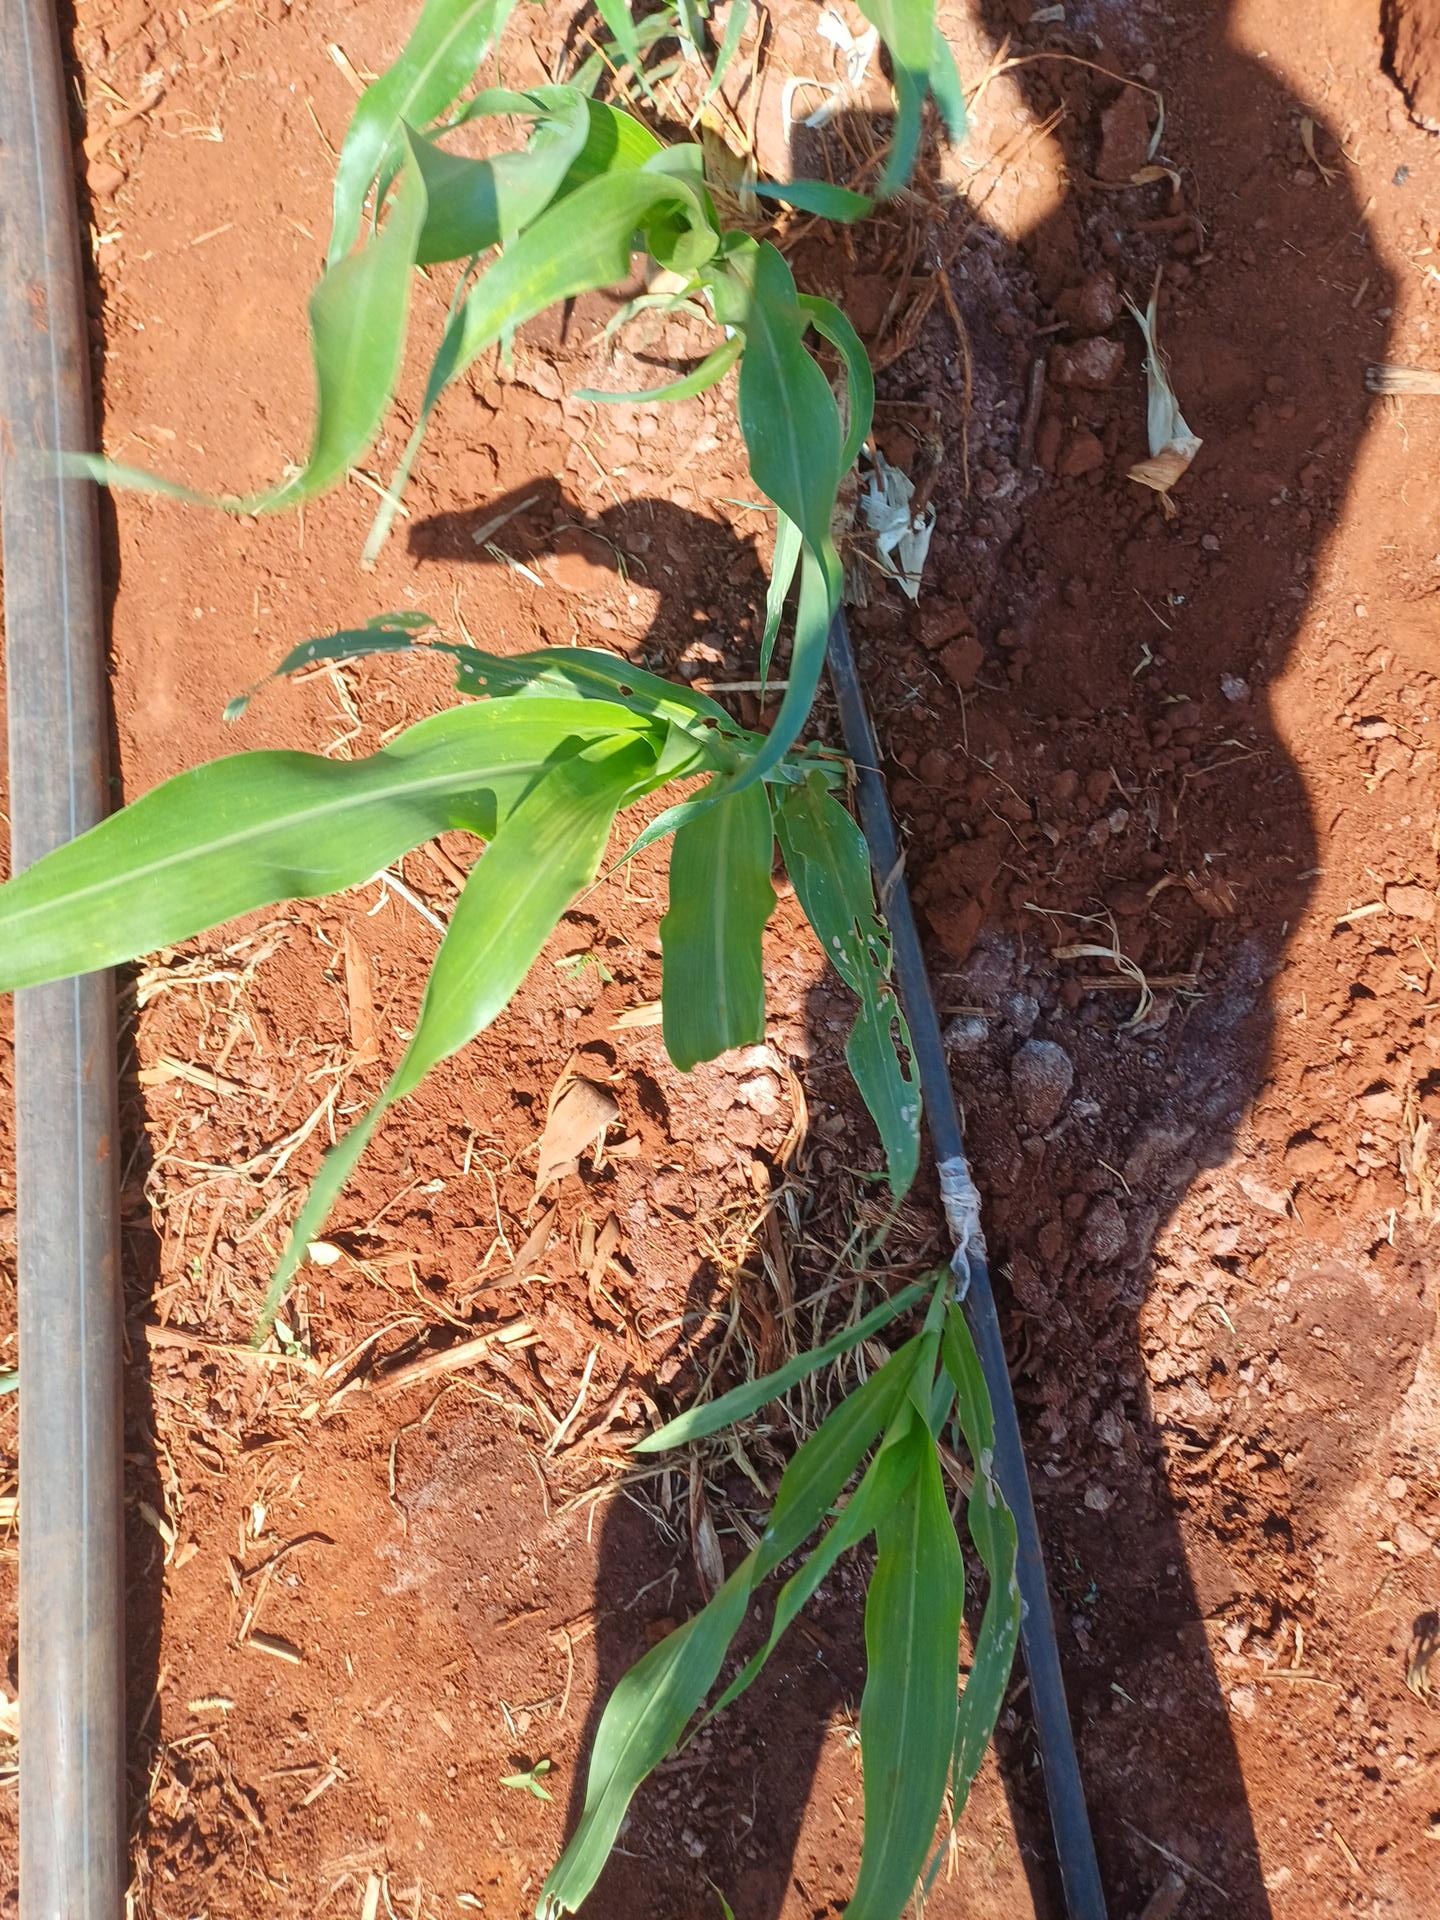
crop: sorghum
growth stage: vegetative
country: Kenya
